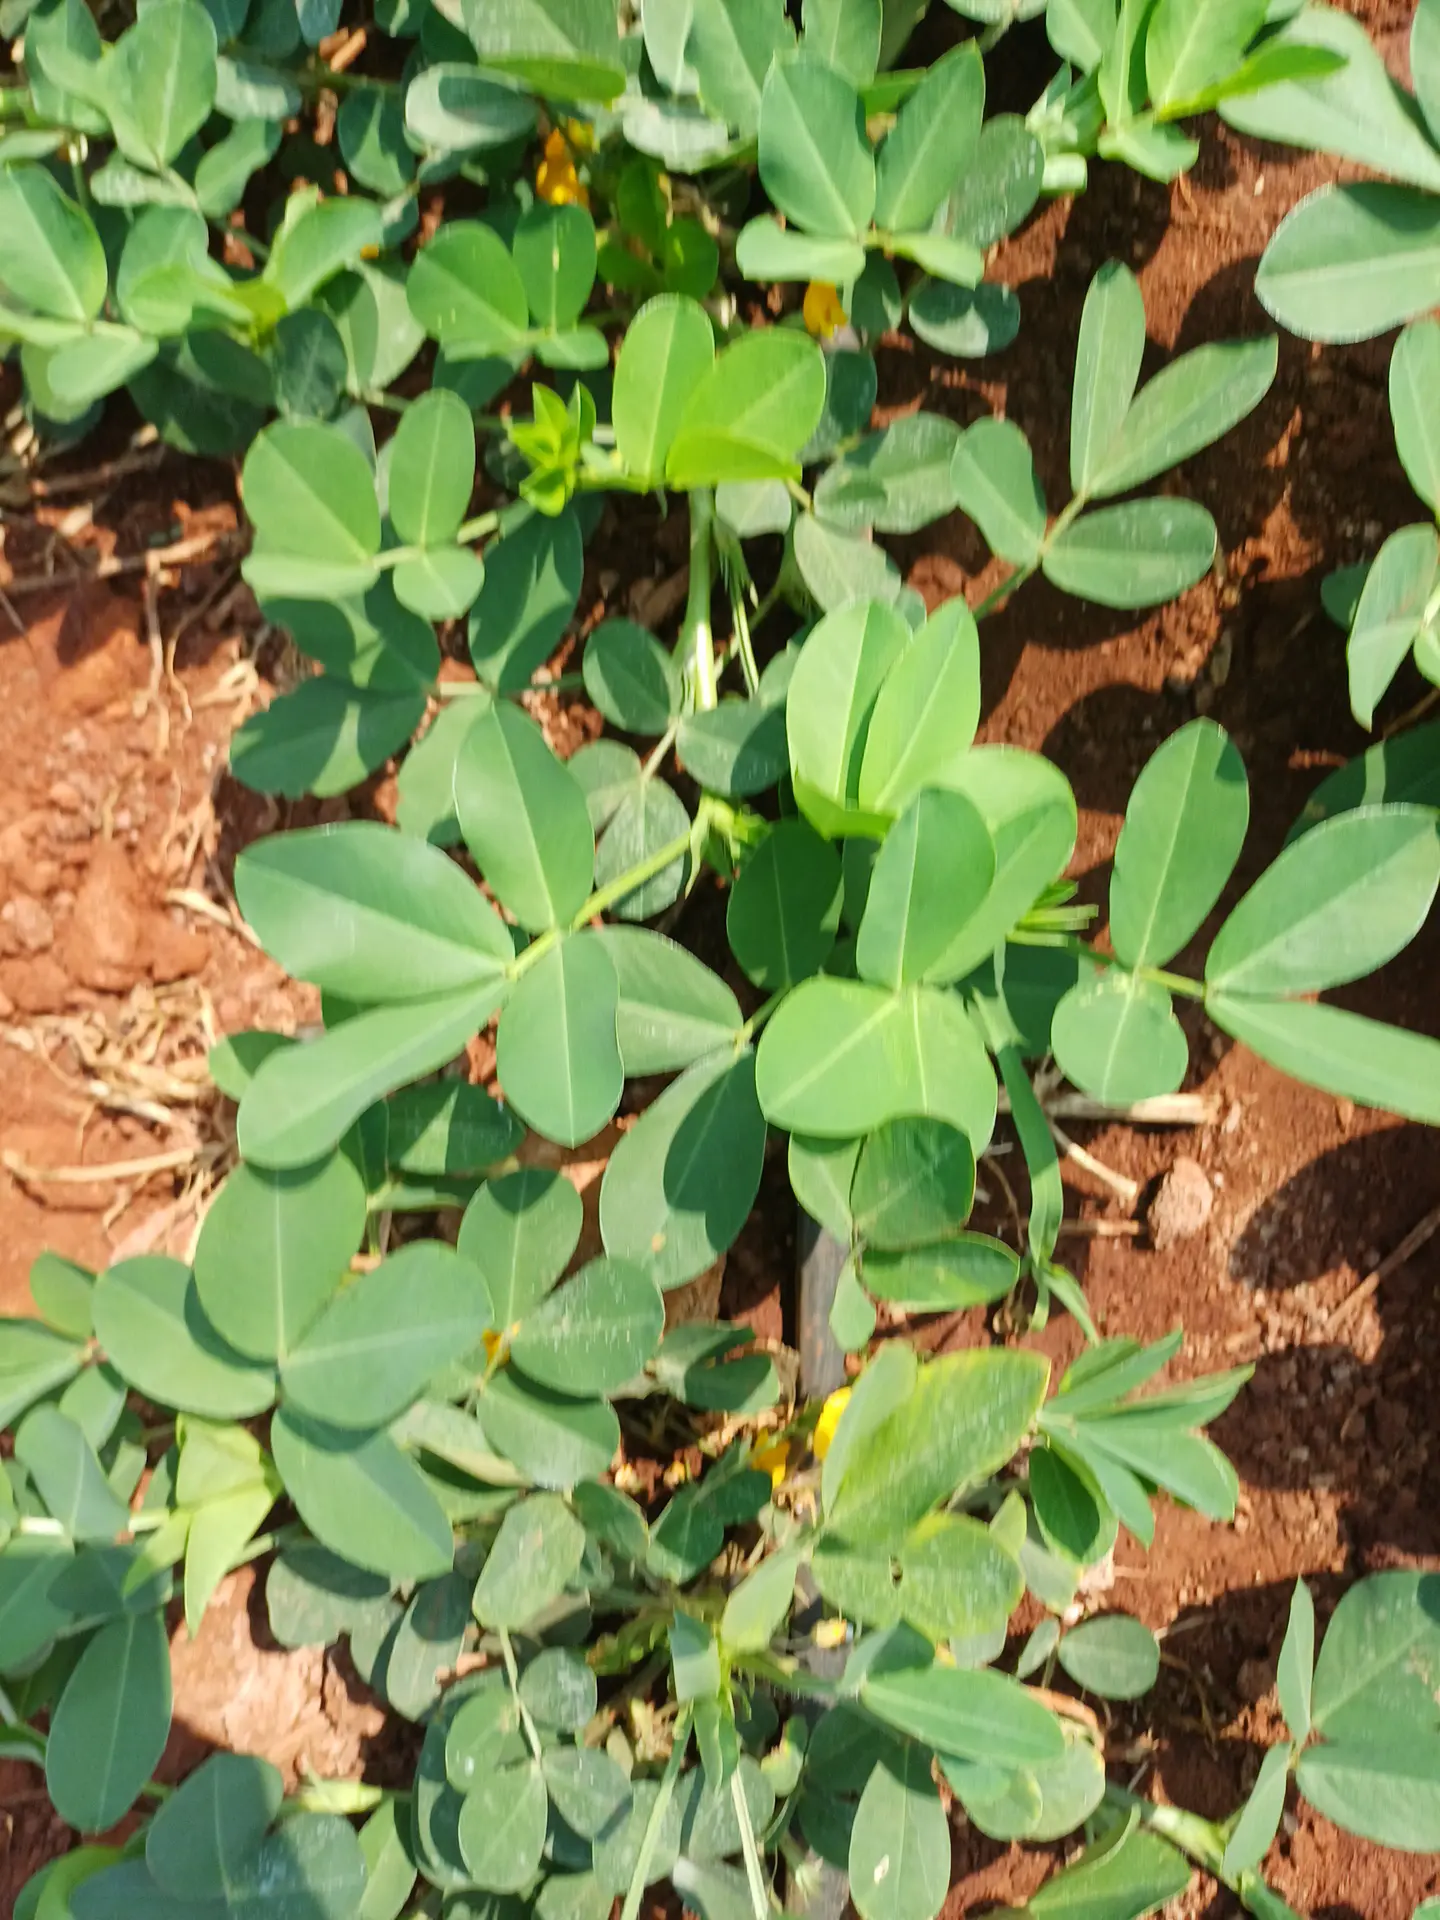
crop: groundnut
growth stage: flowering
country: Kenya
